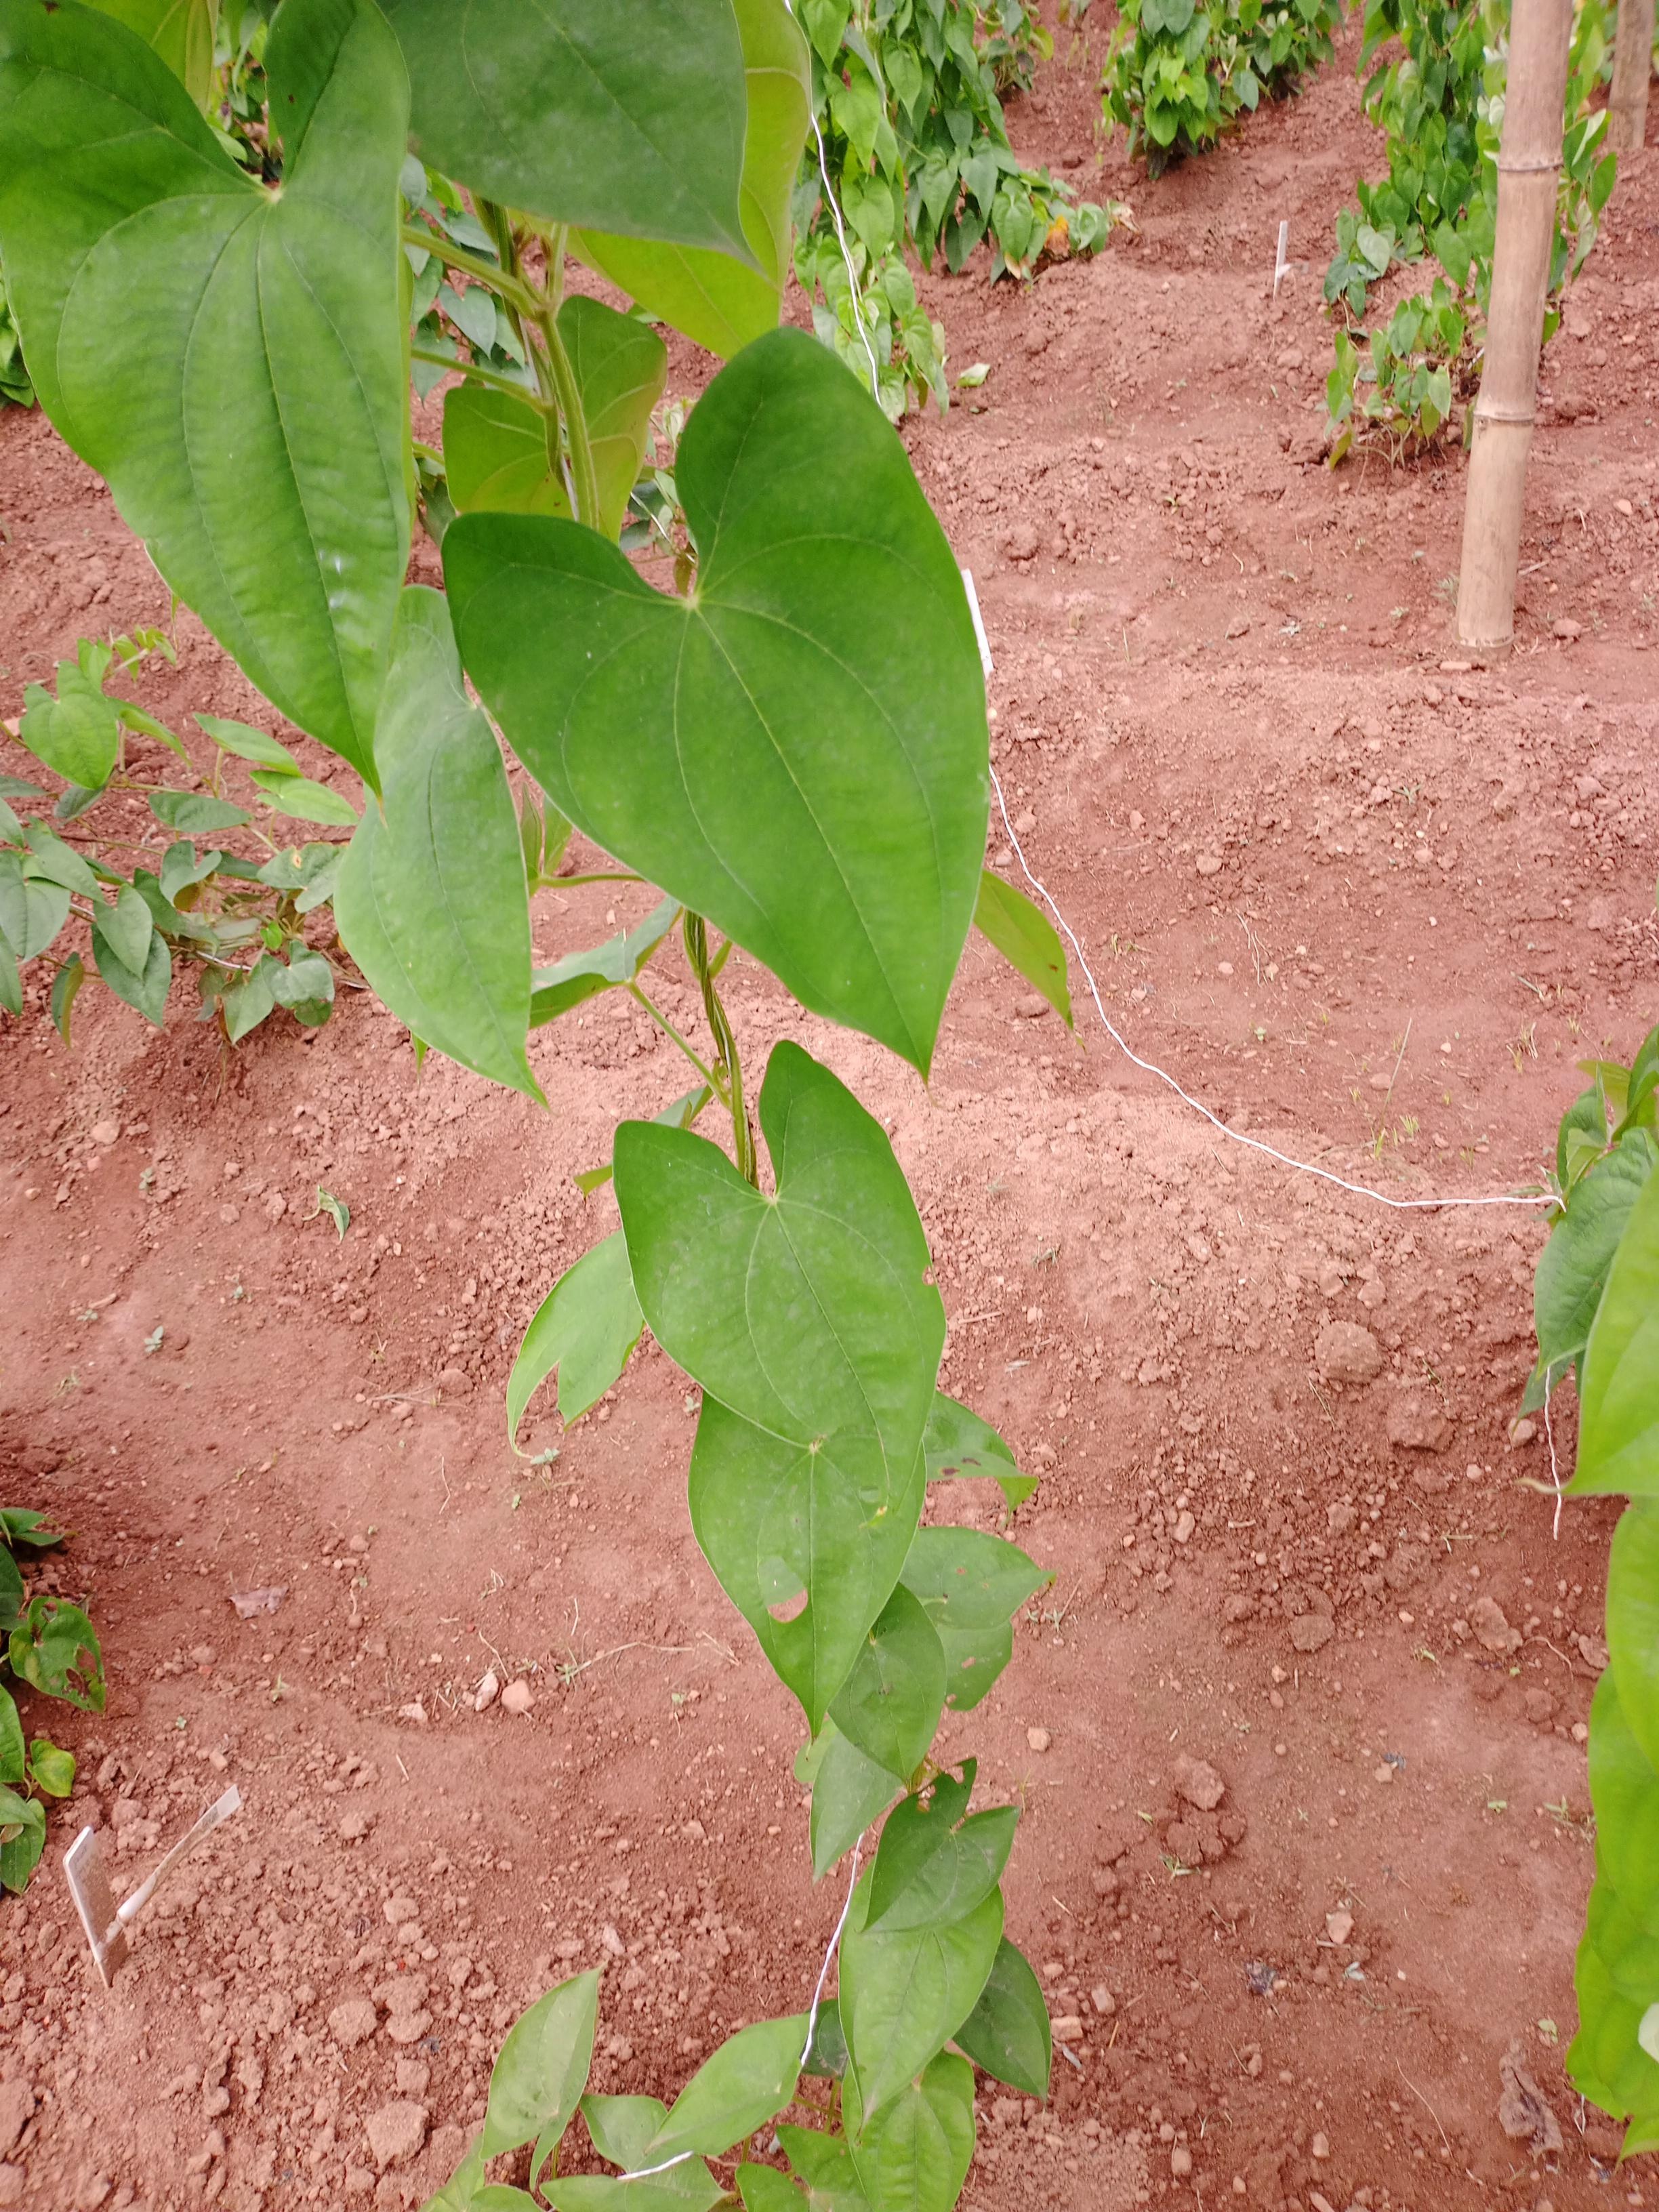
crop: yam
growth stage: vegetative
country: Nigeria
